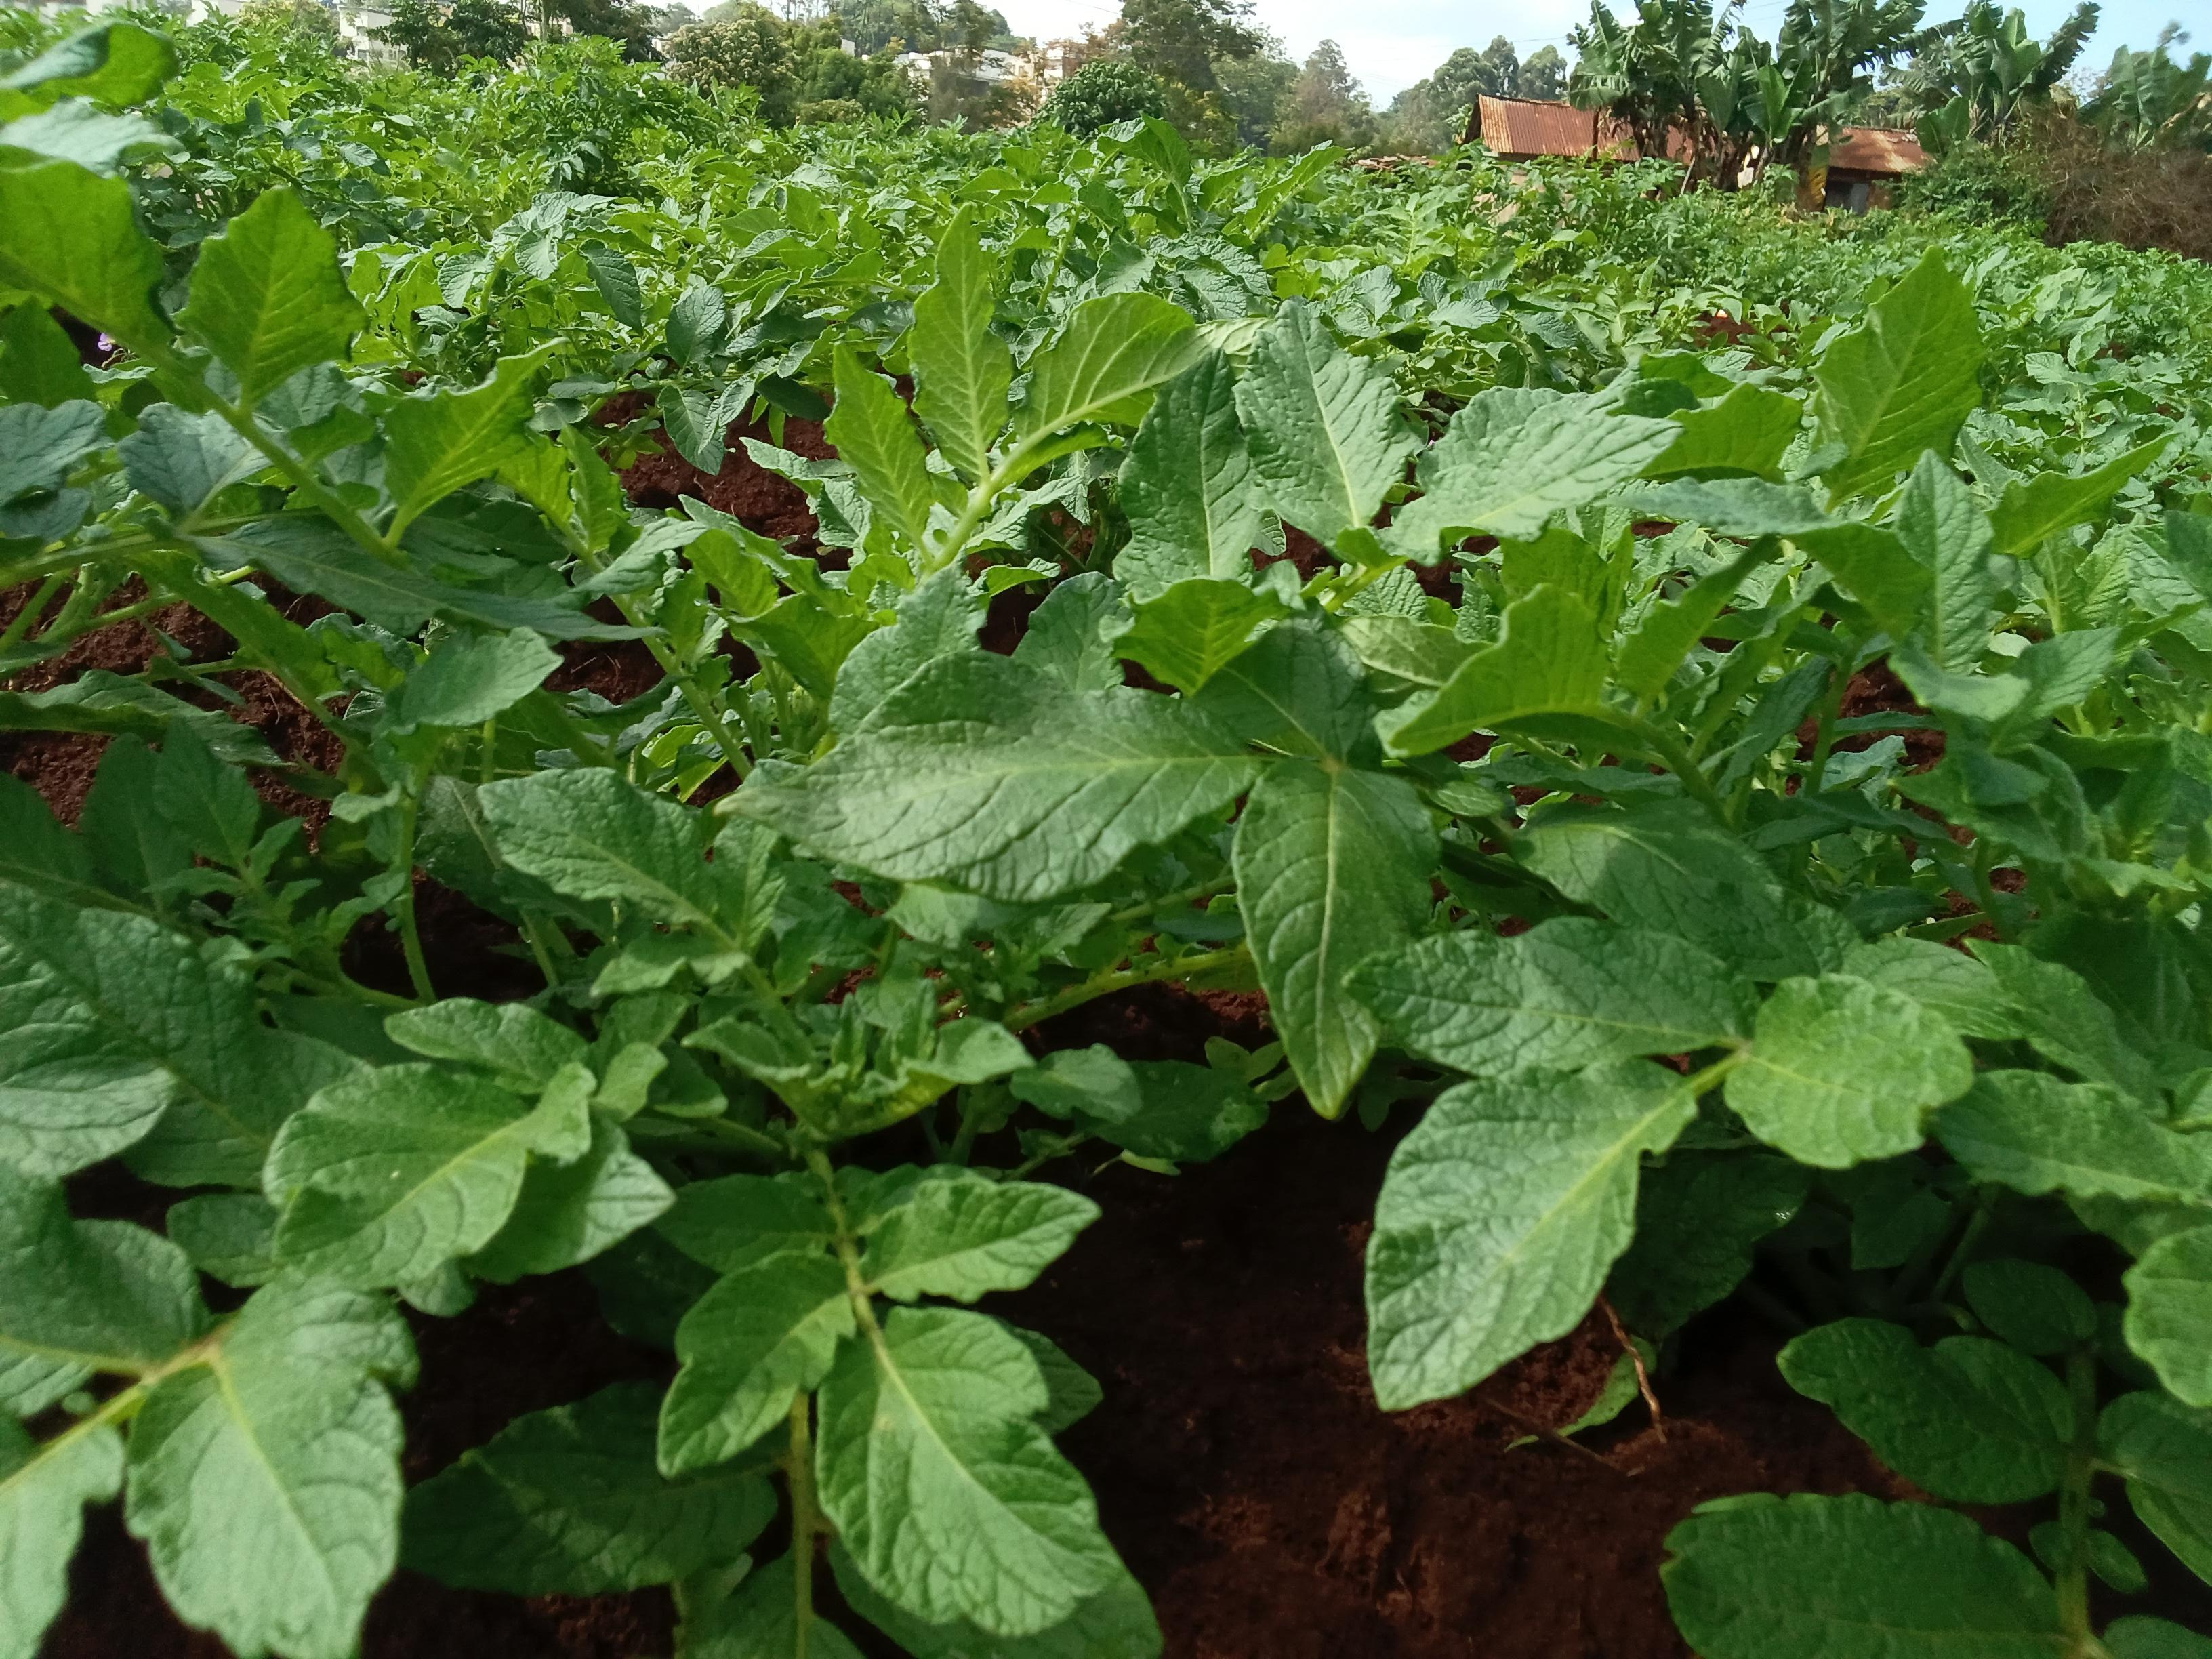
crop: potato
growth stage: vegetative
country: Kenya
